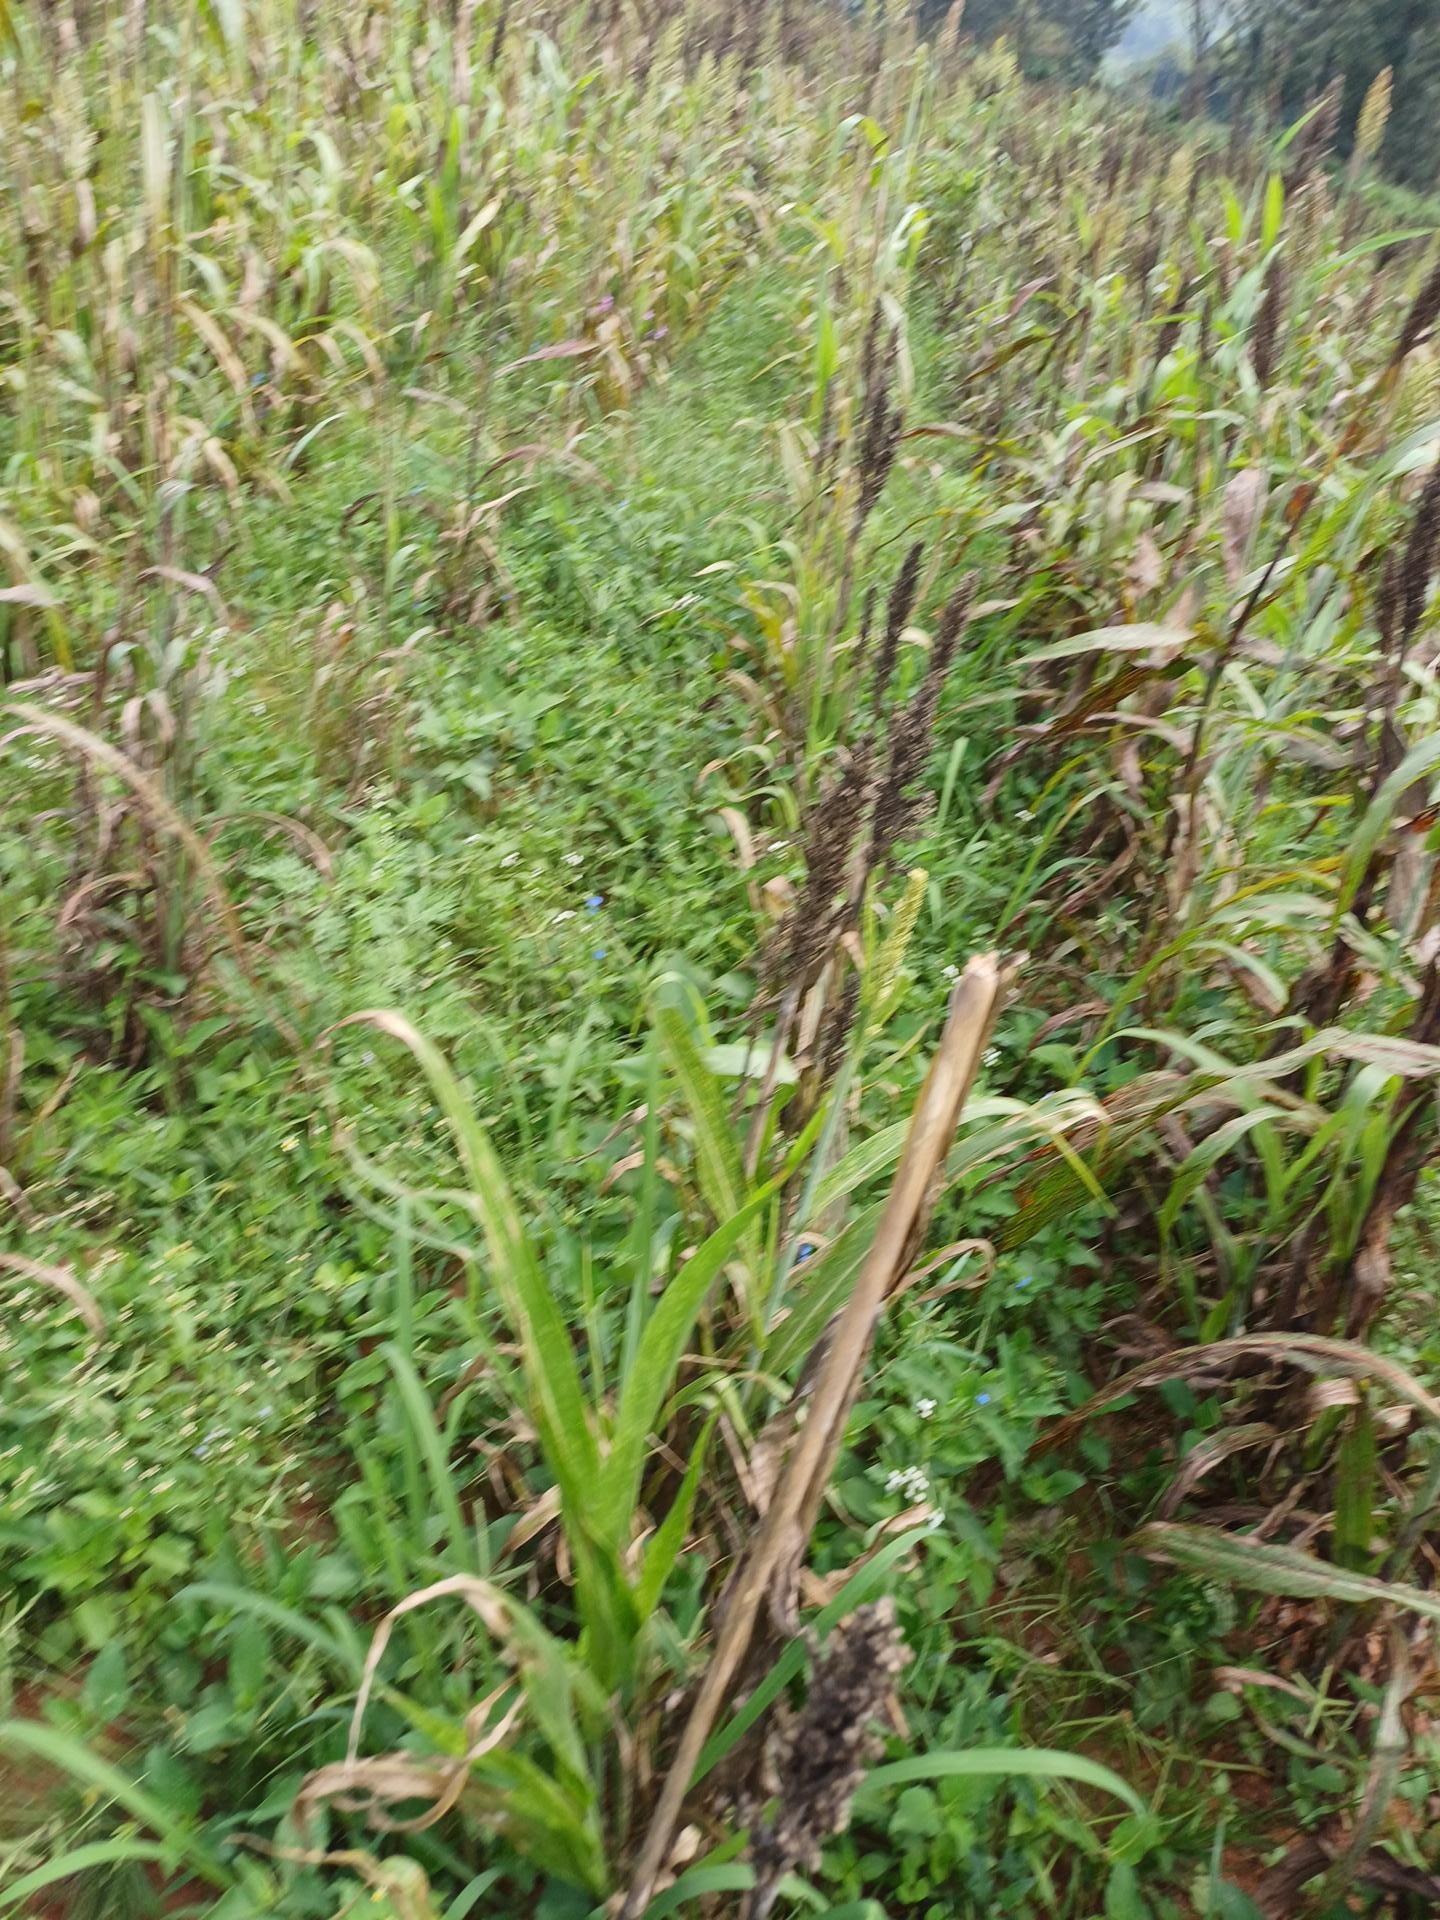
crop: sorghum
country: Kenya
